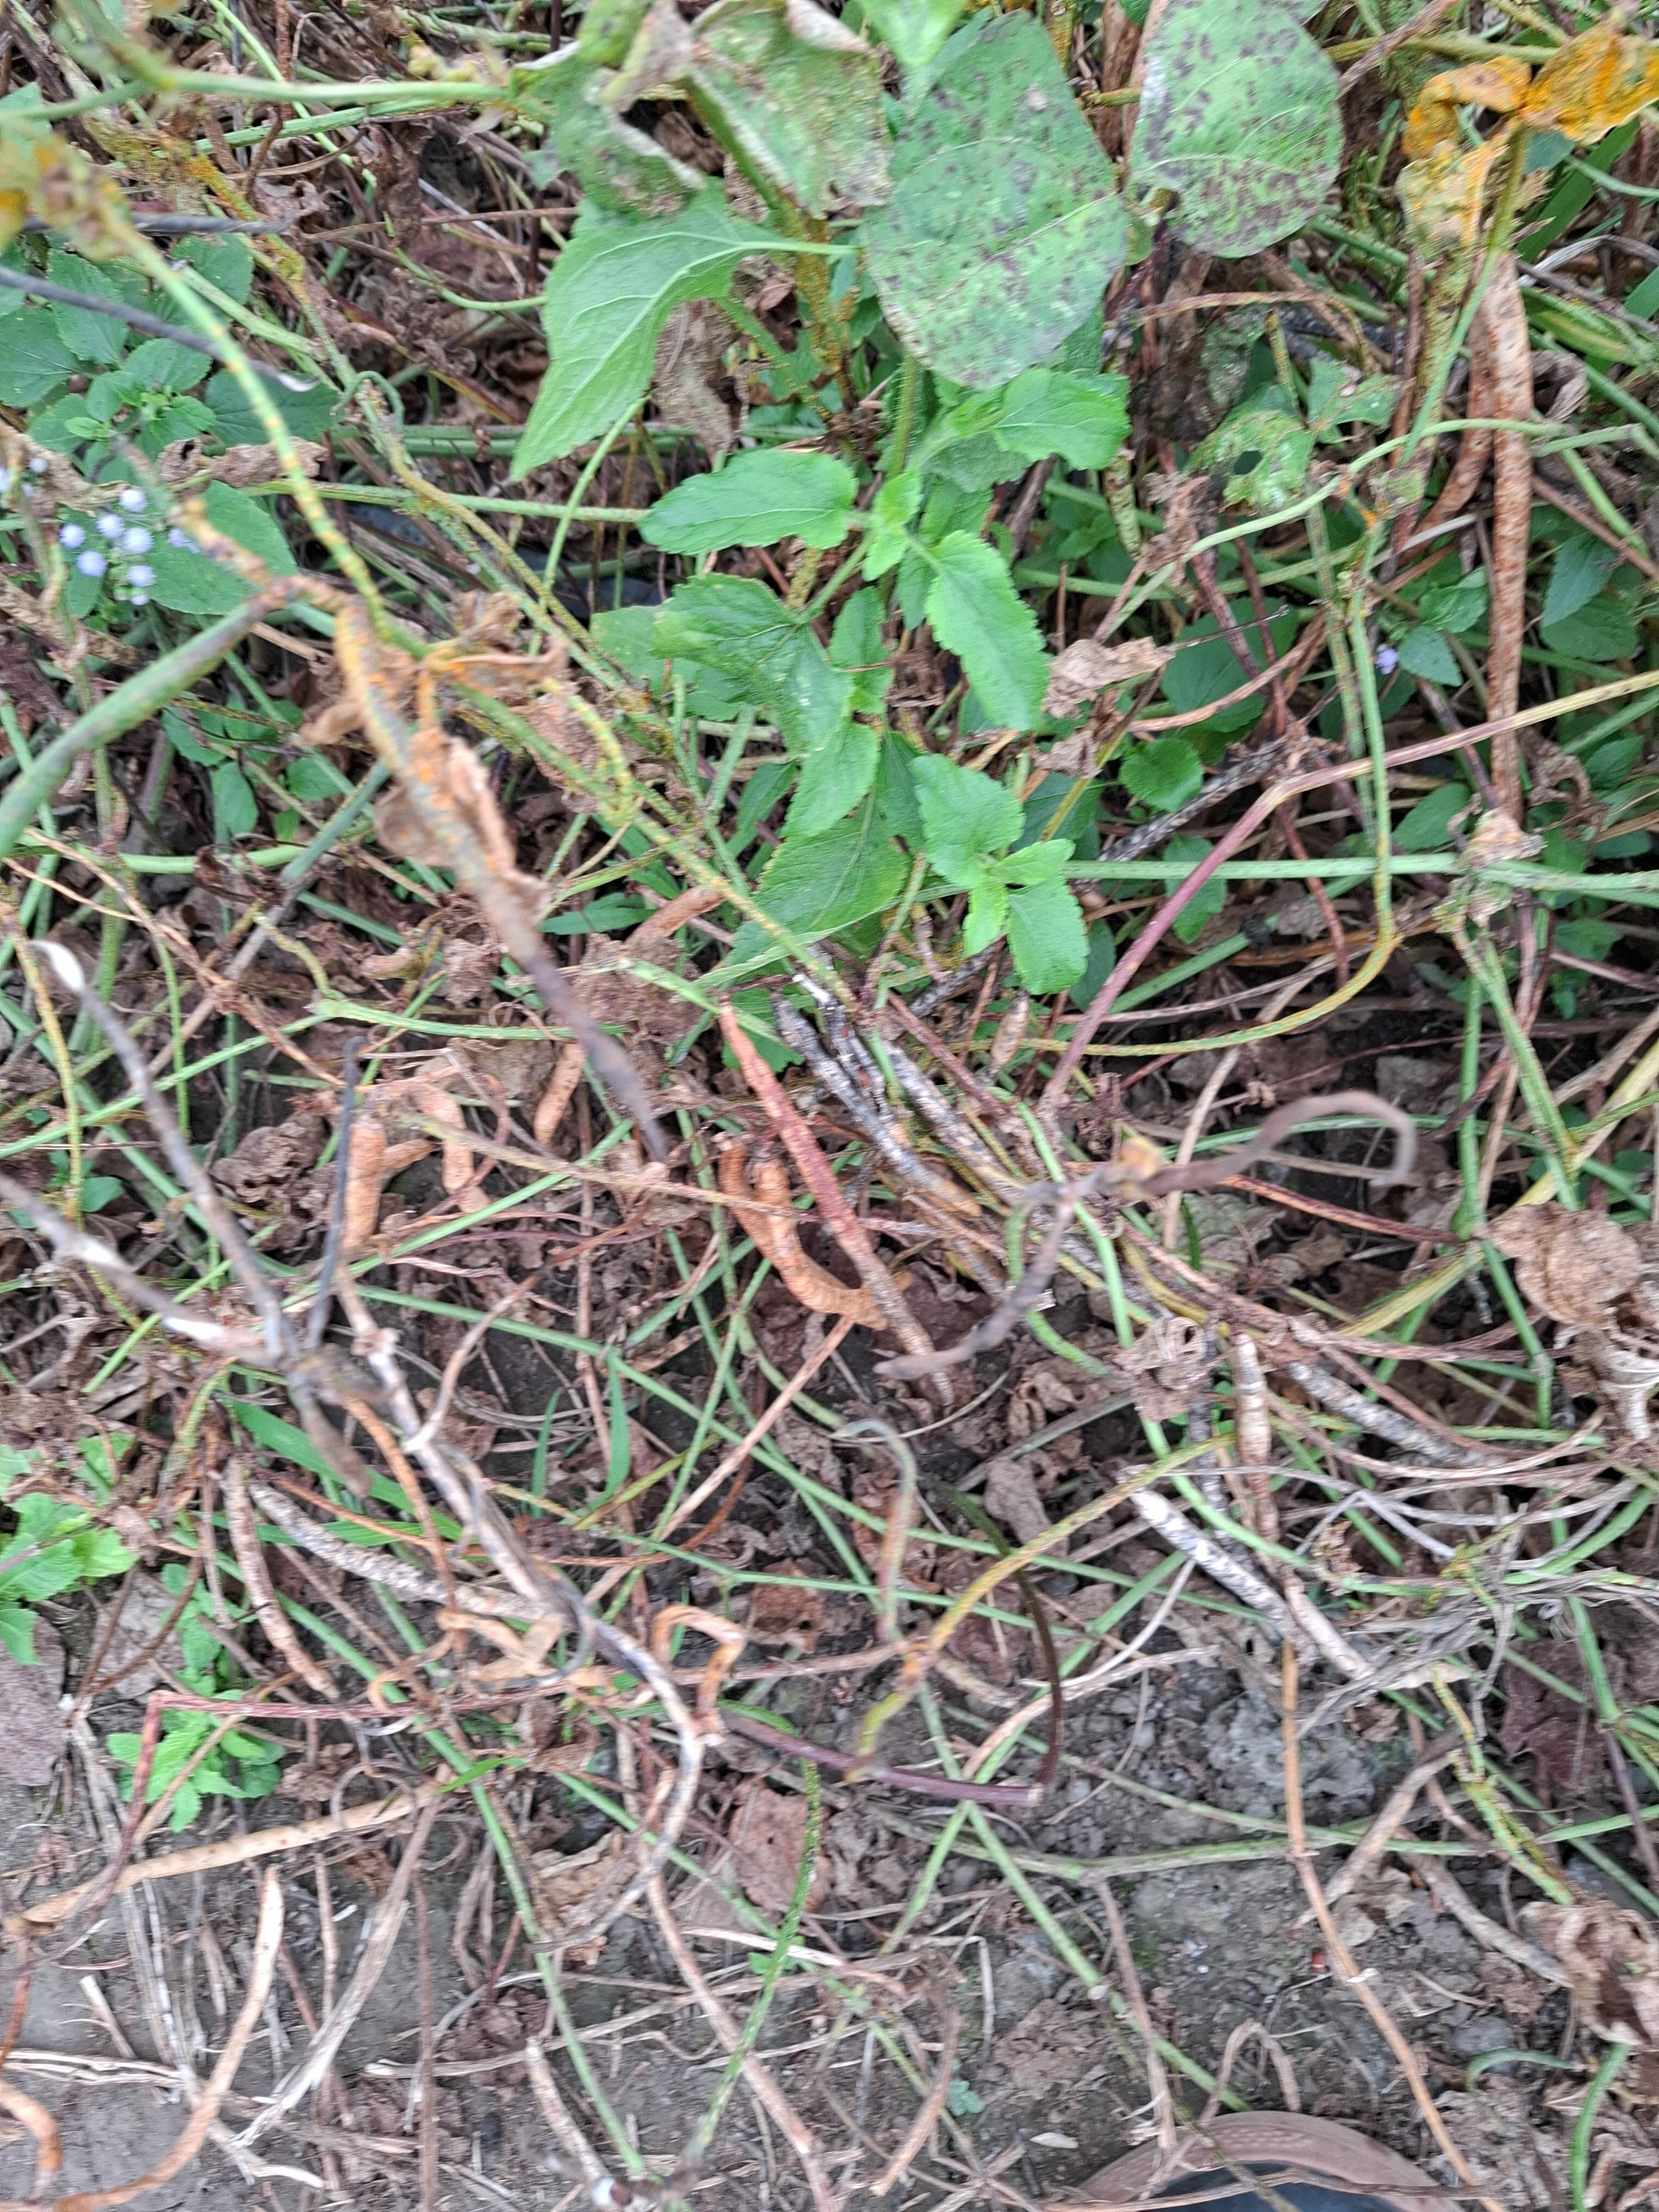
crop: cowpea
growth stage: development pod
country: Tanzania
